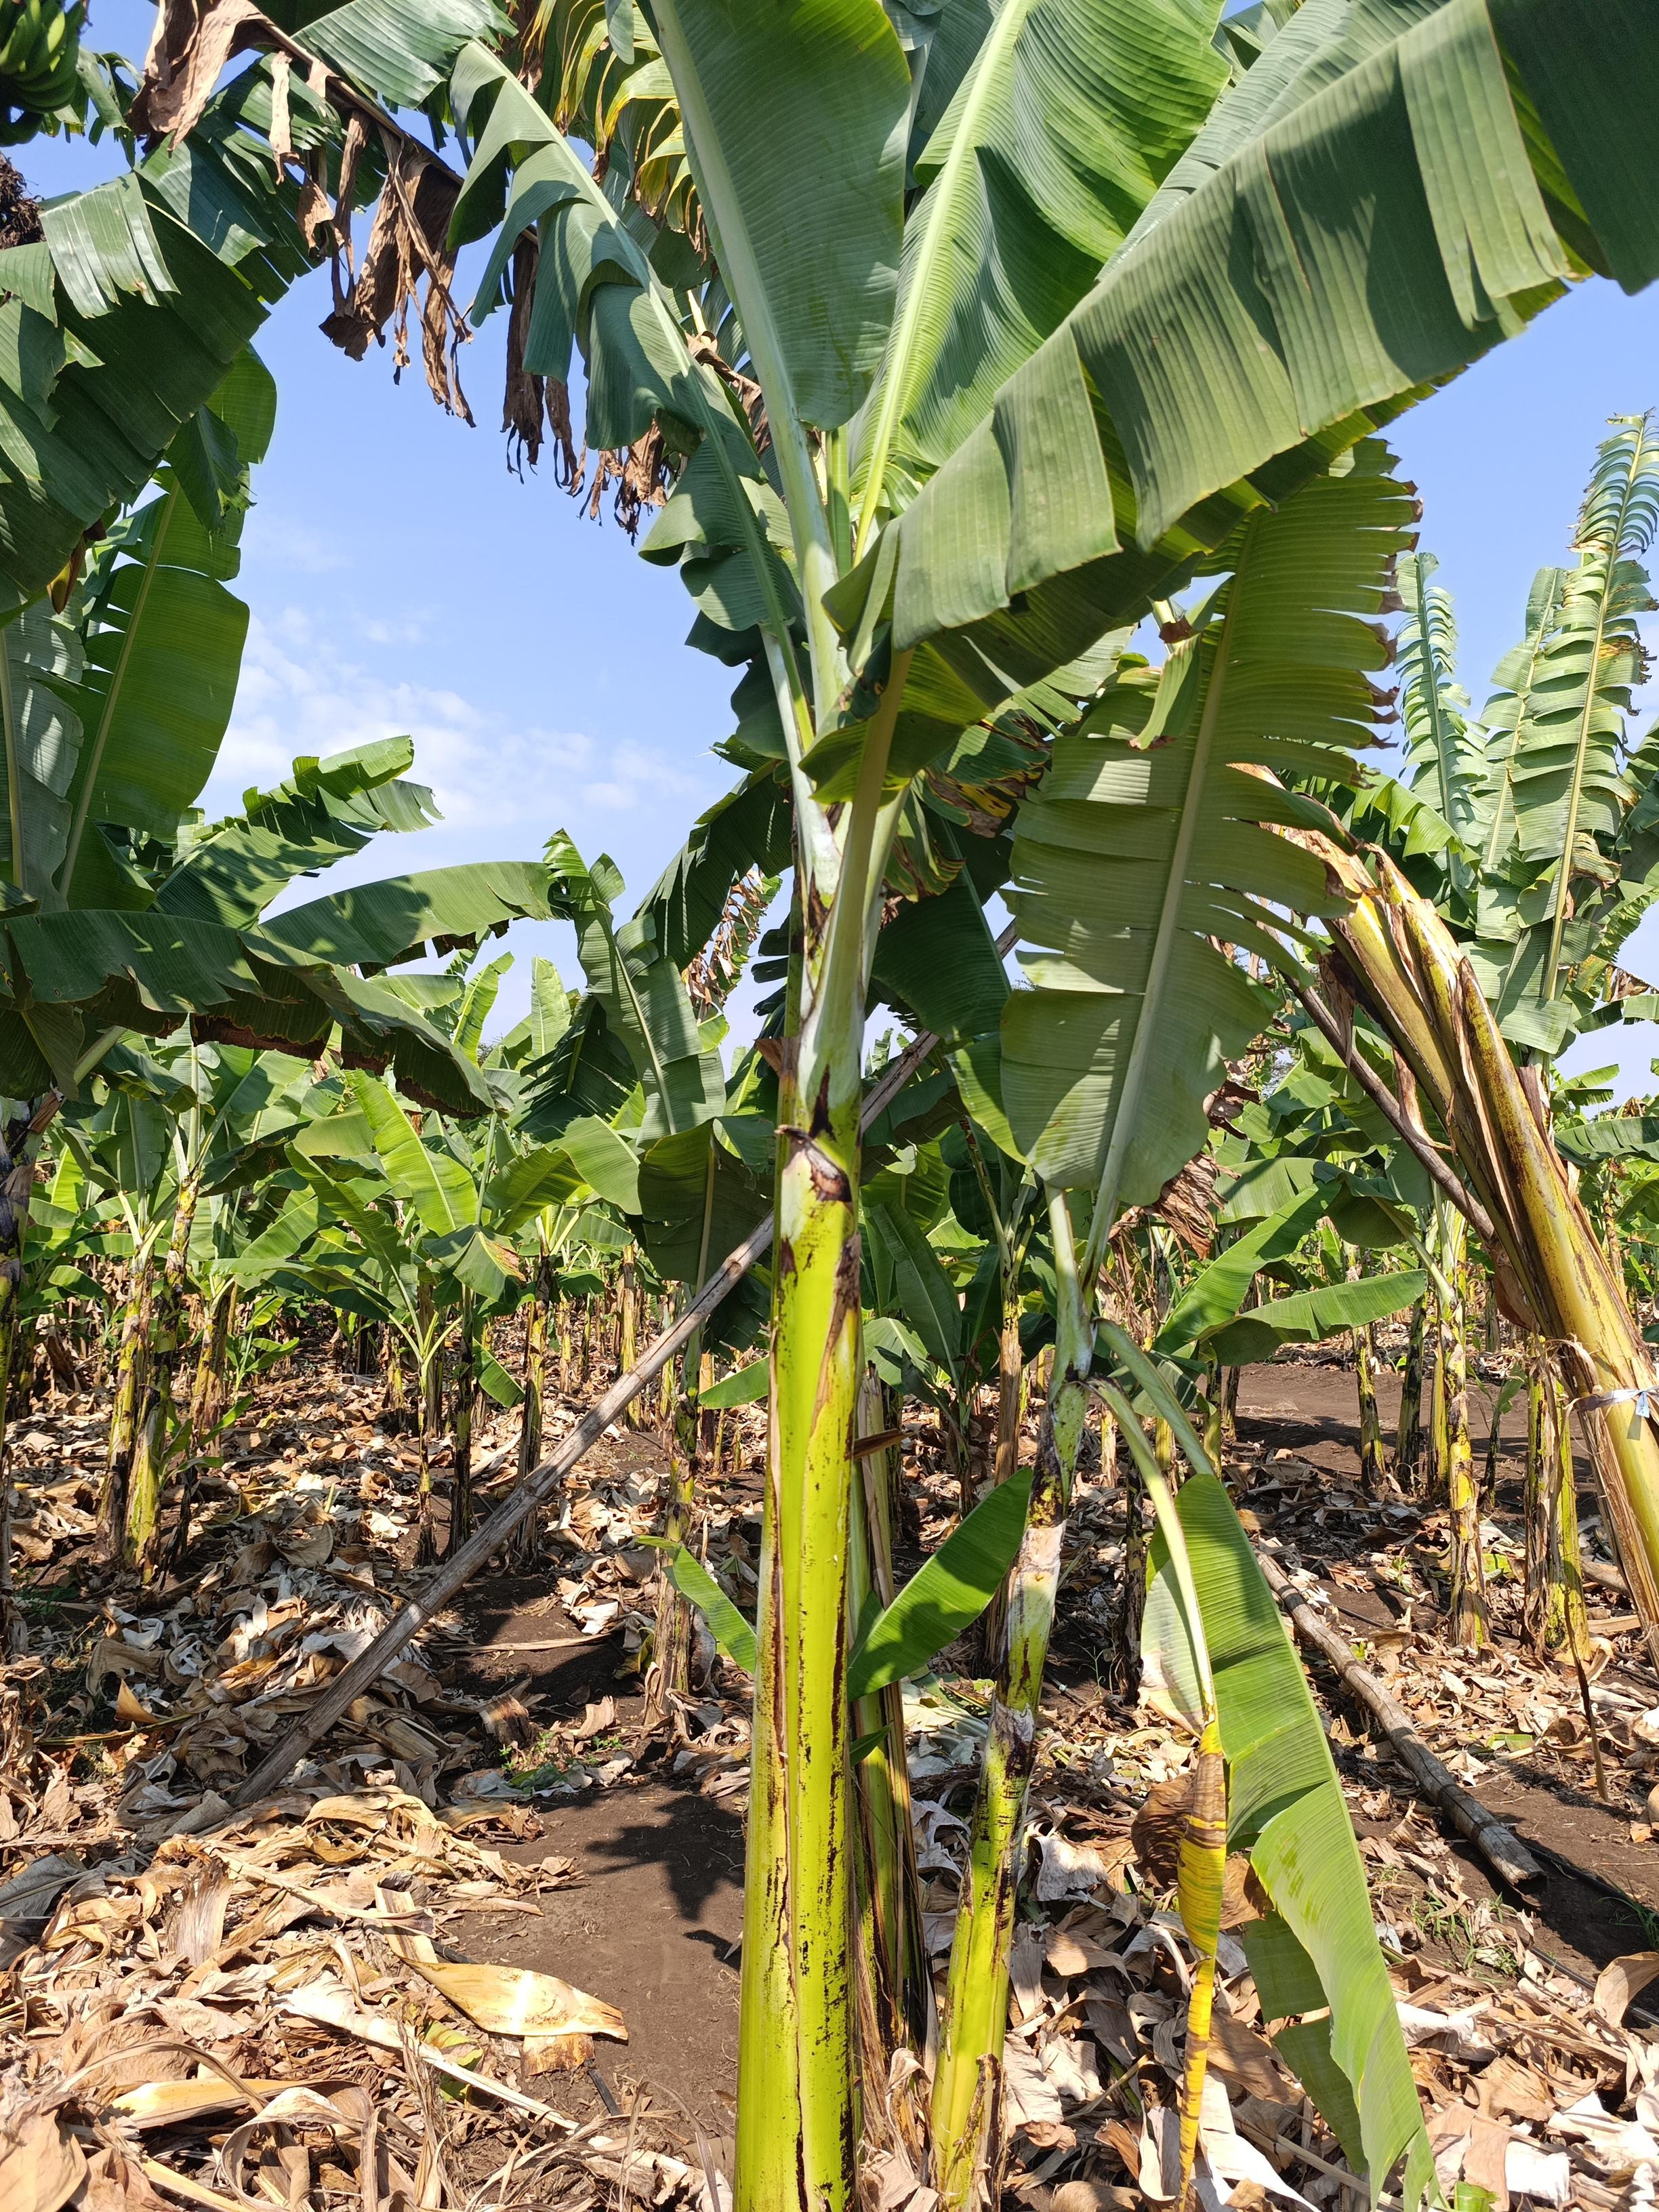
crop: banana
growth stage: vegetative
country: Tanzania
